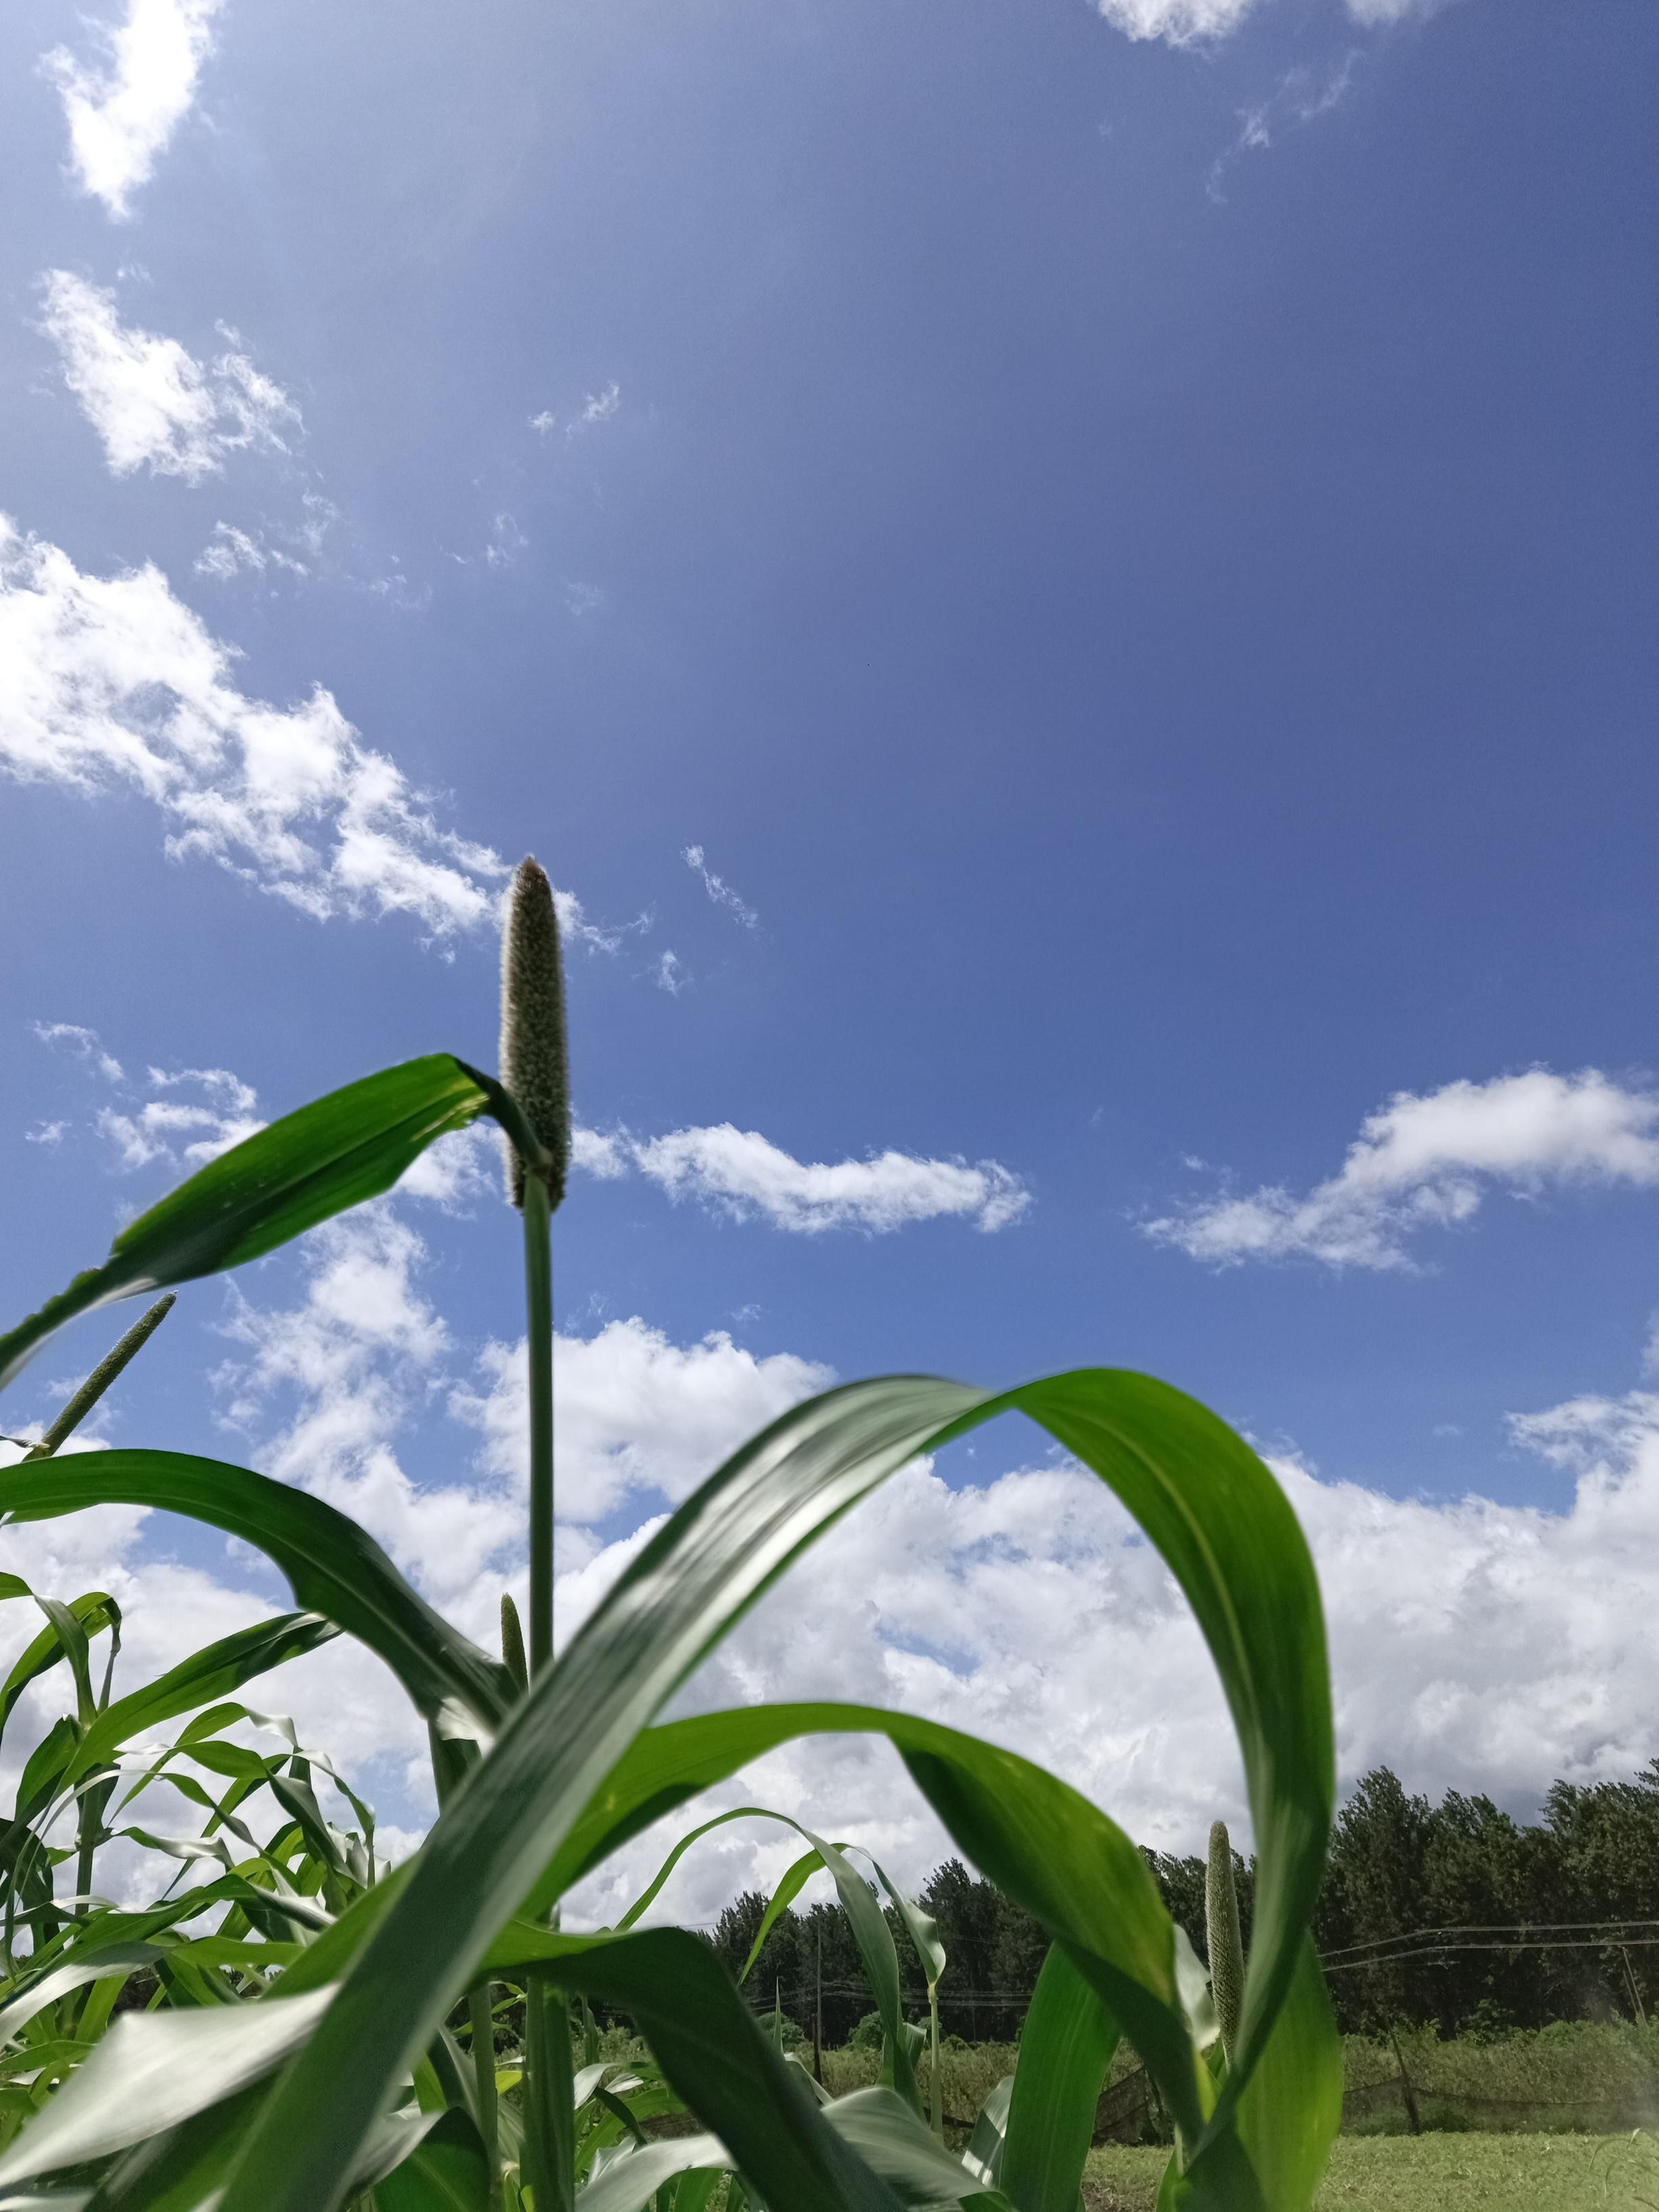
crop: pearl millet
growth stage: heading tuber
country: Tanzania
